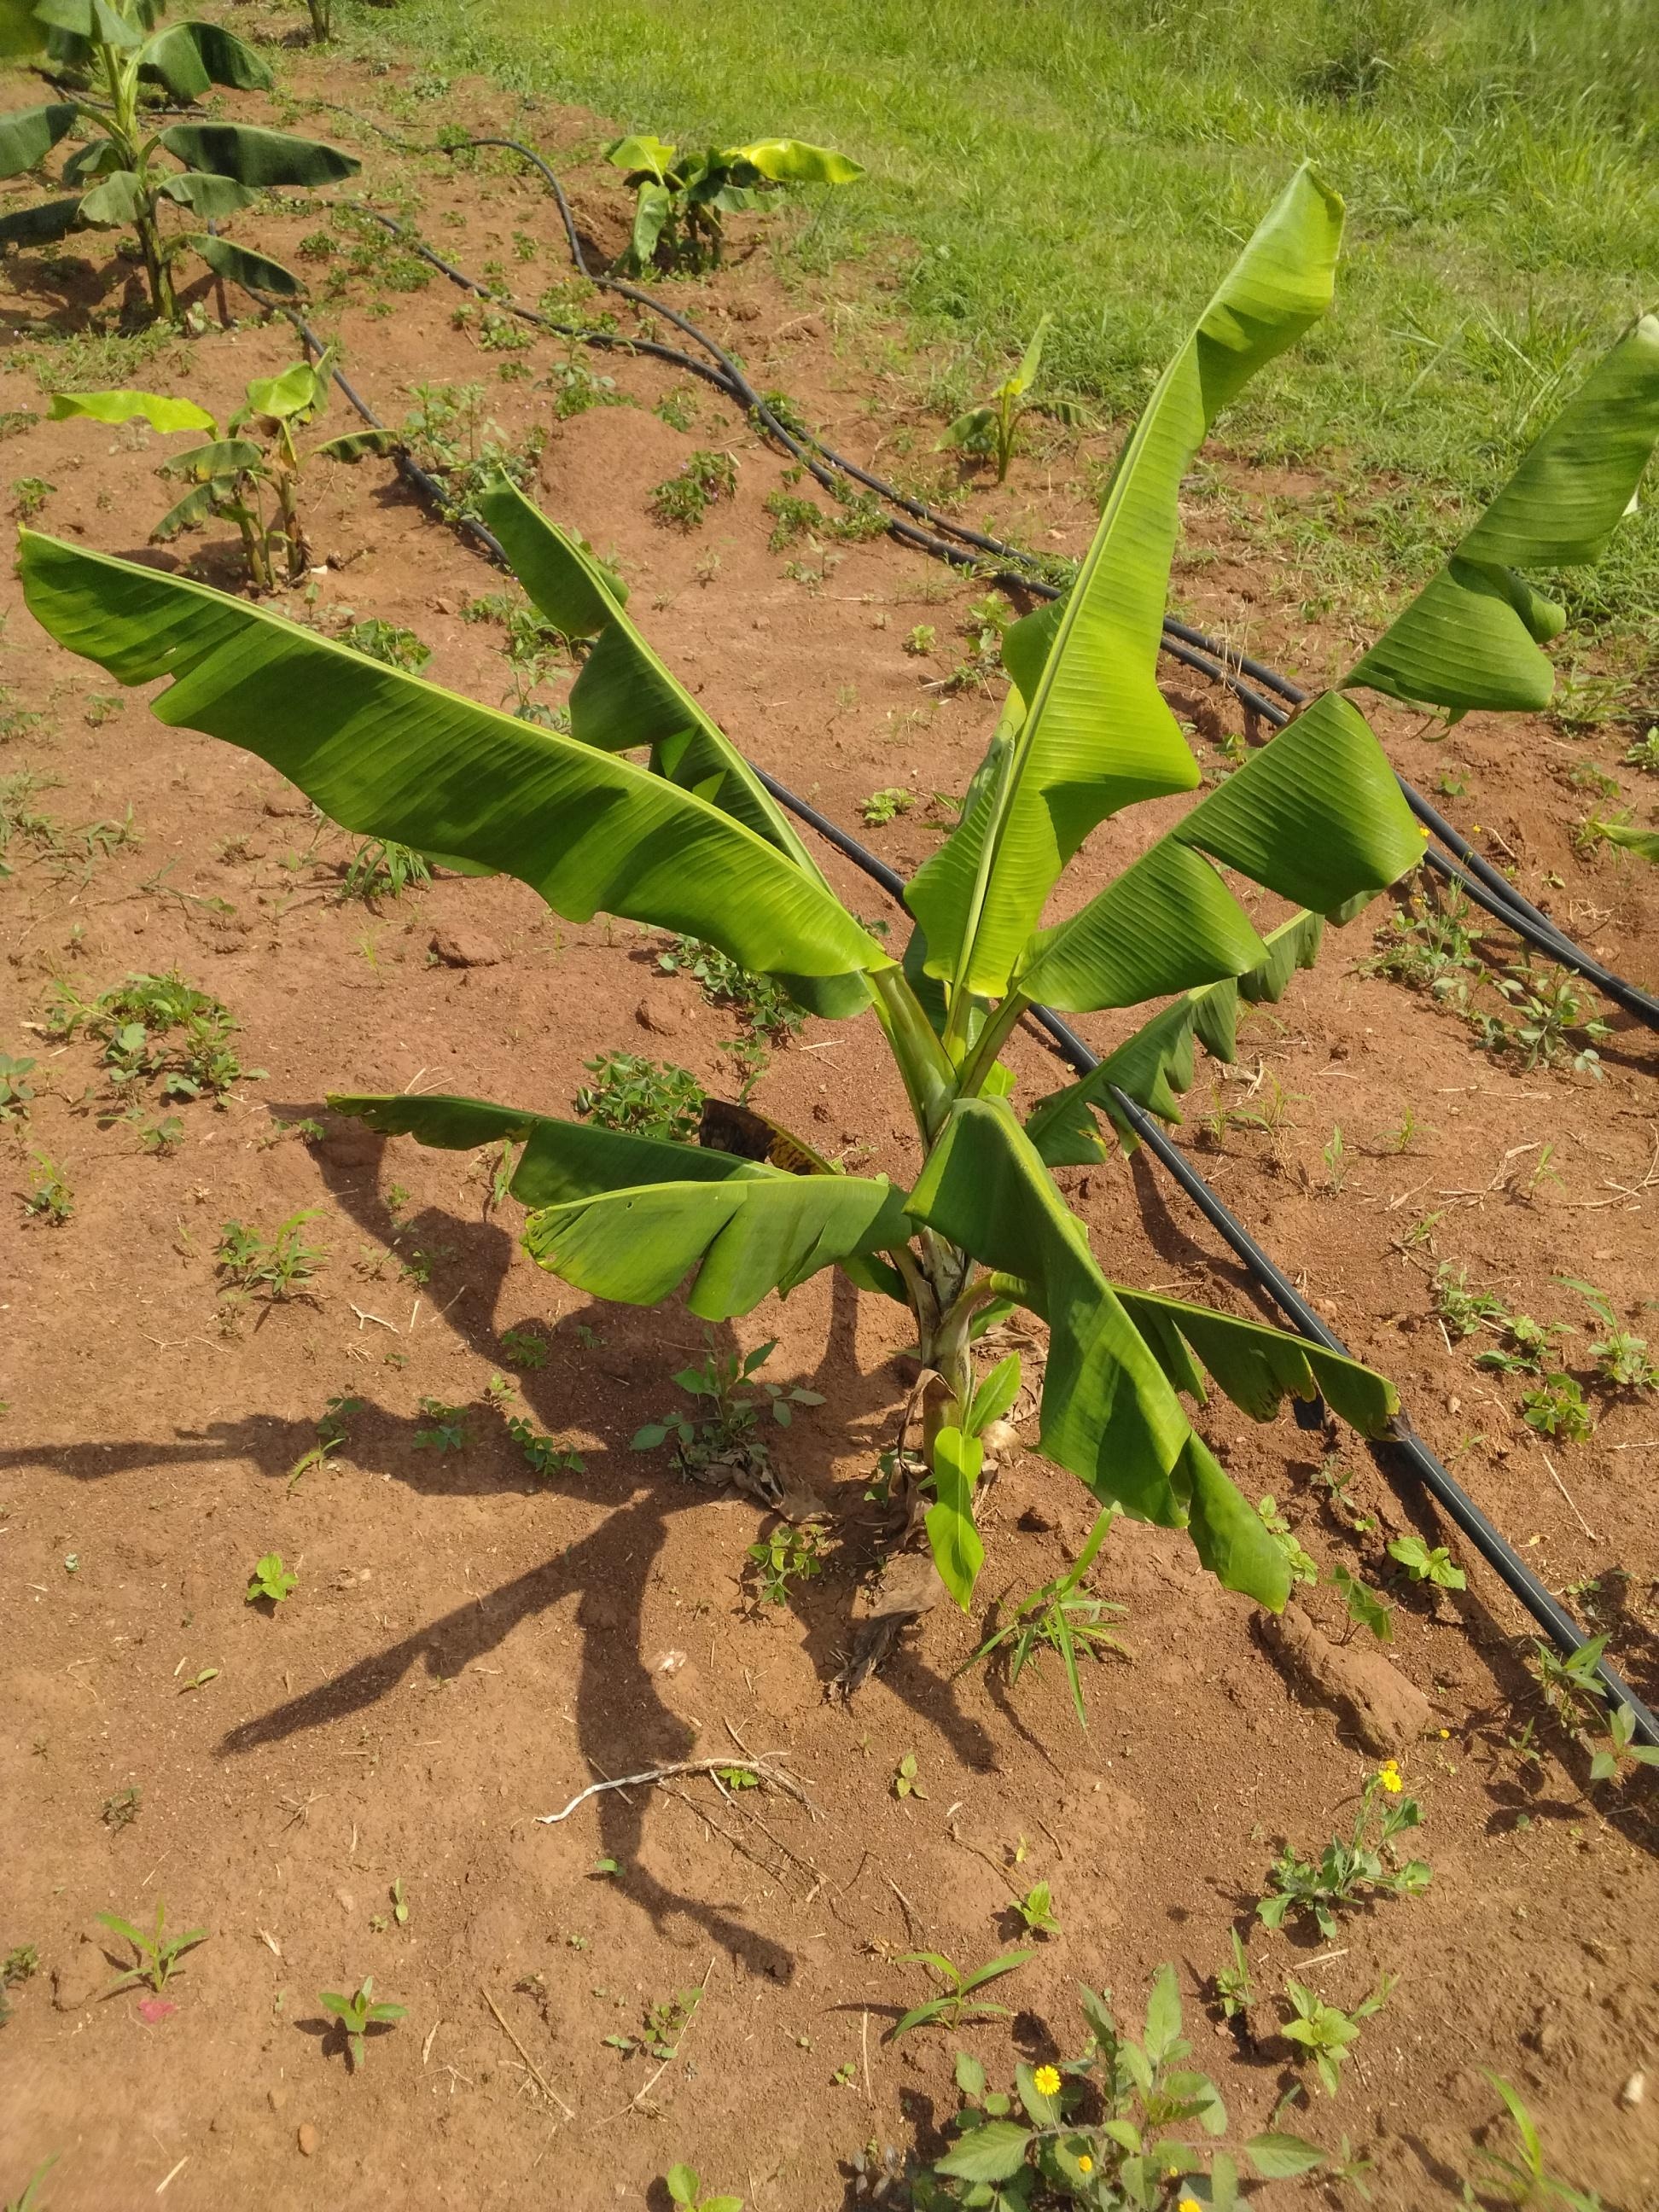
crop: banana
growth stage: vegetative
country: Uganda
